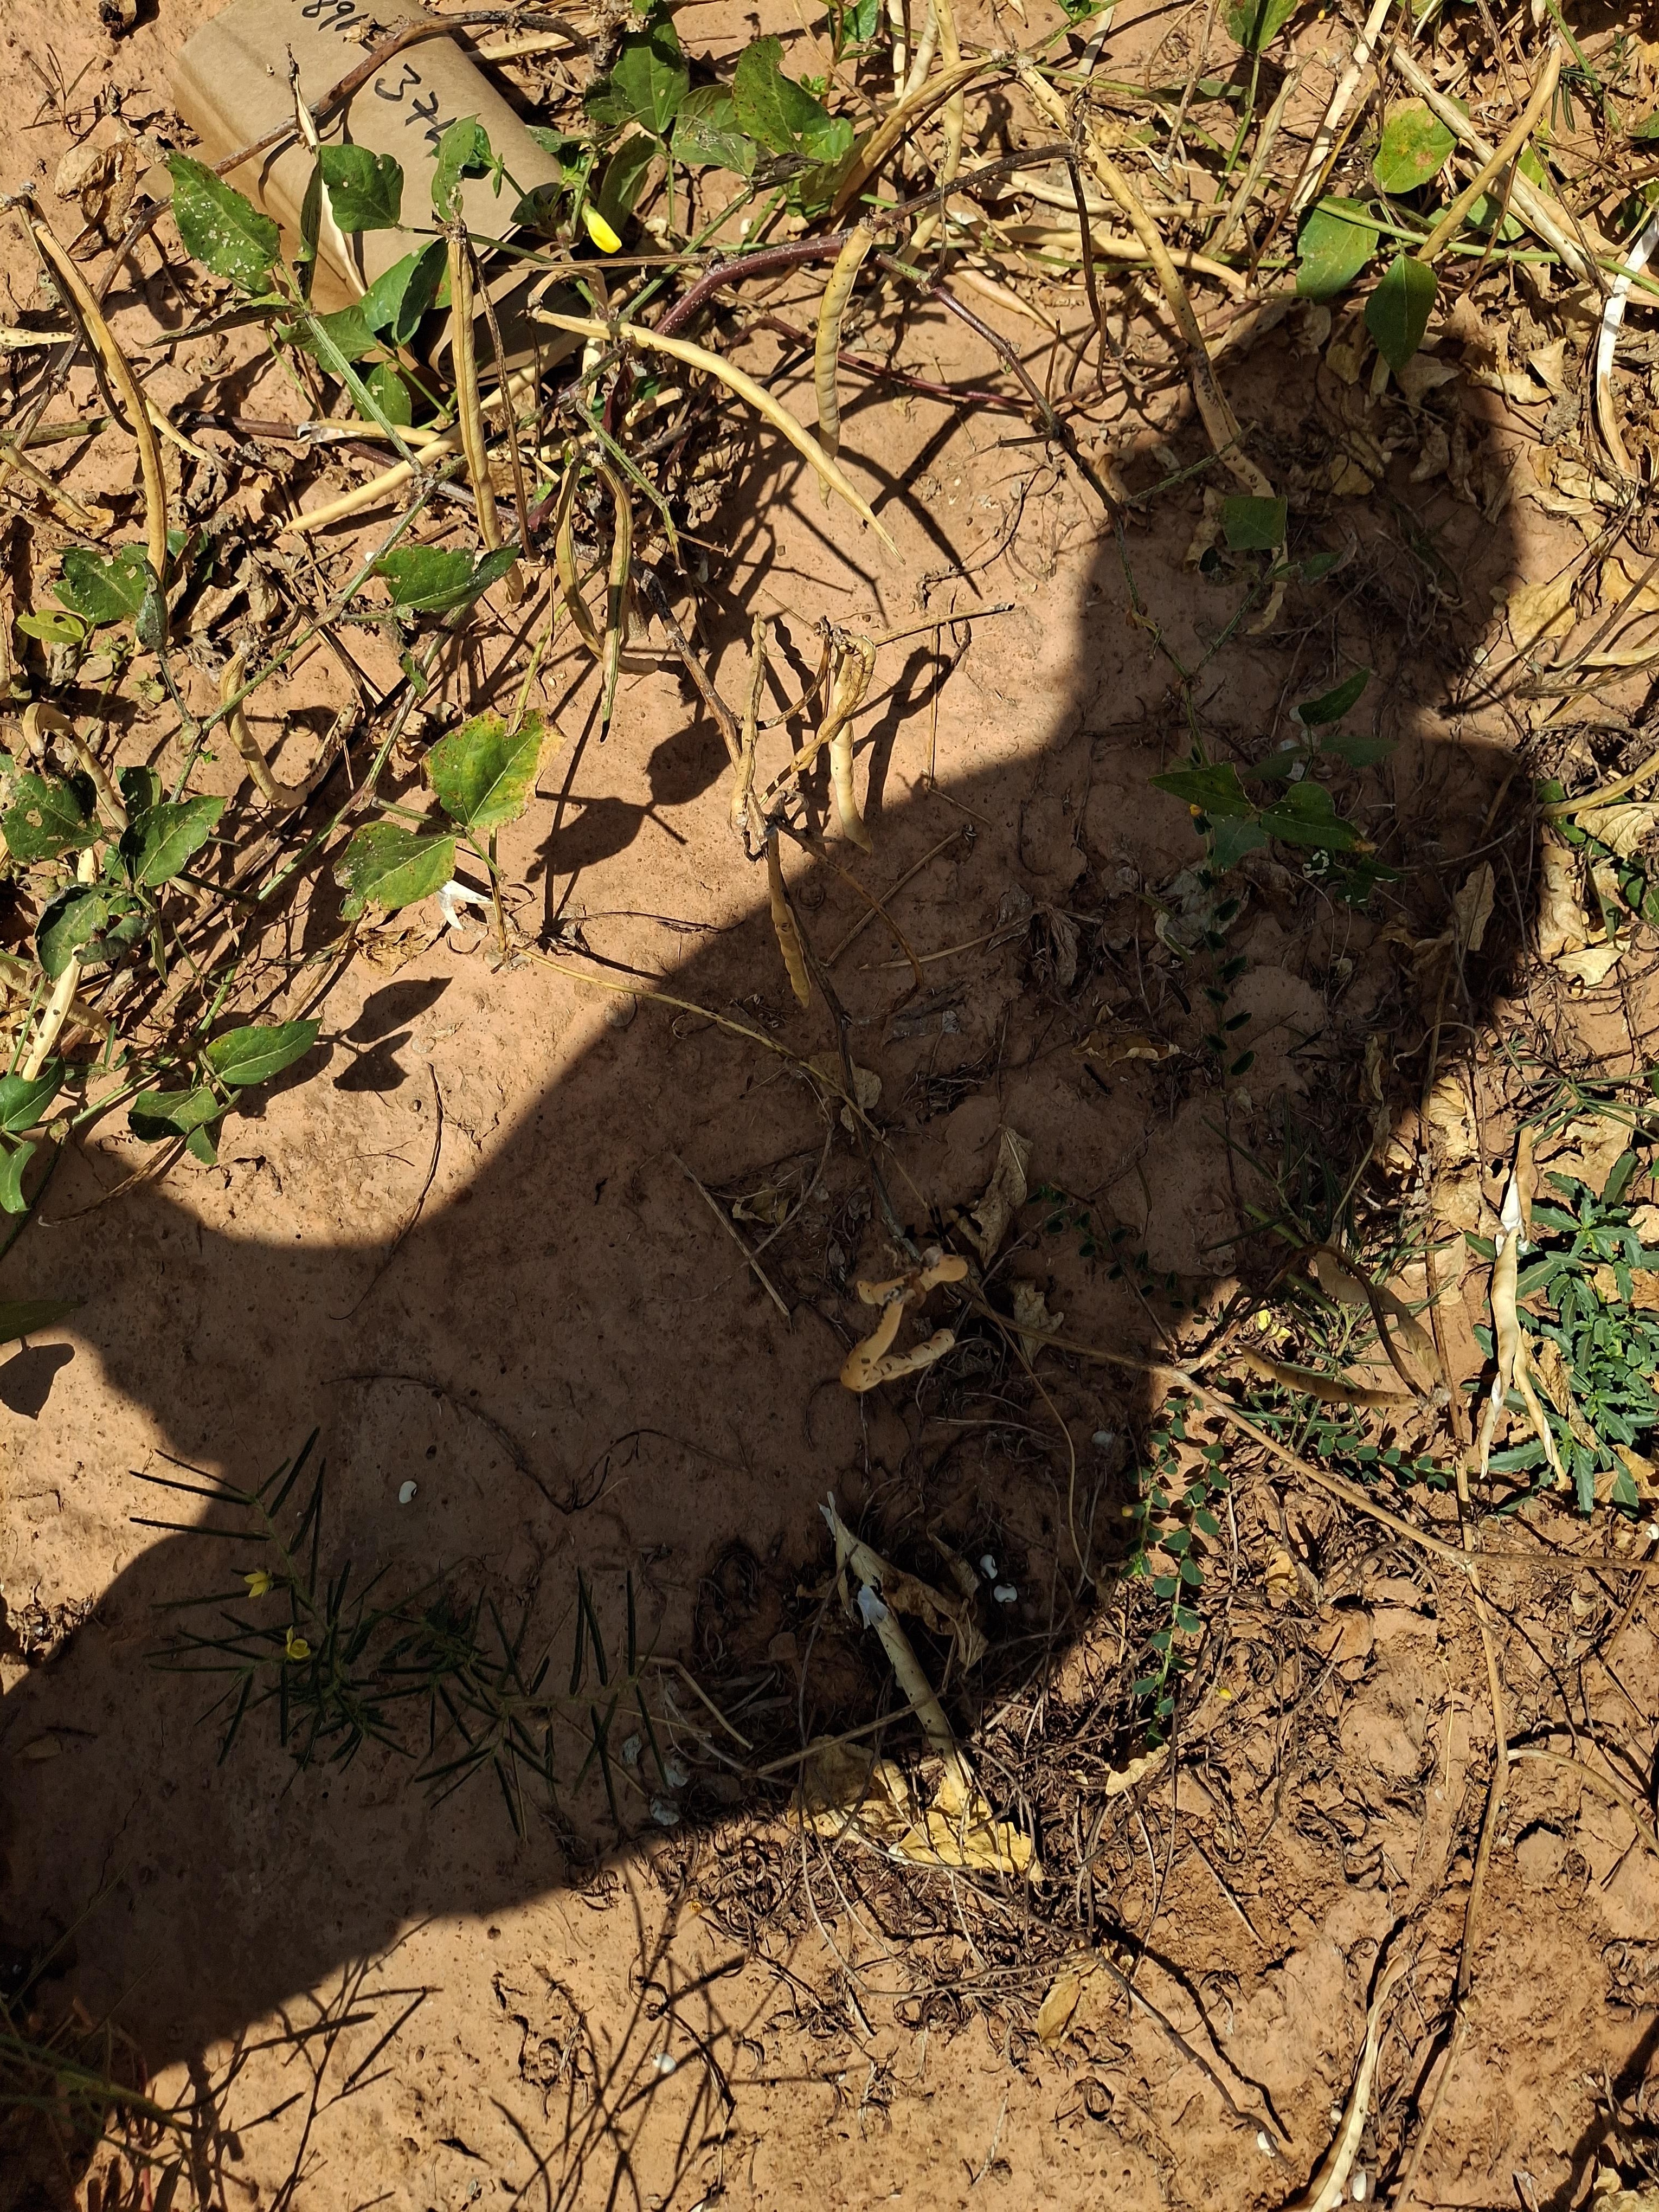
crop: cowpea
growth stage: maturity
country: Nigeria
